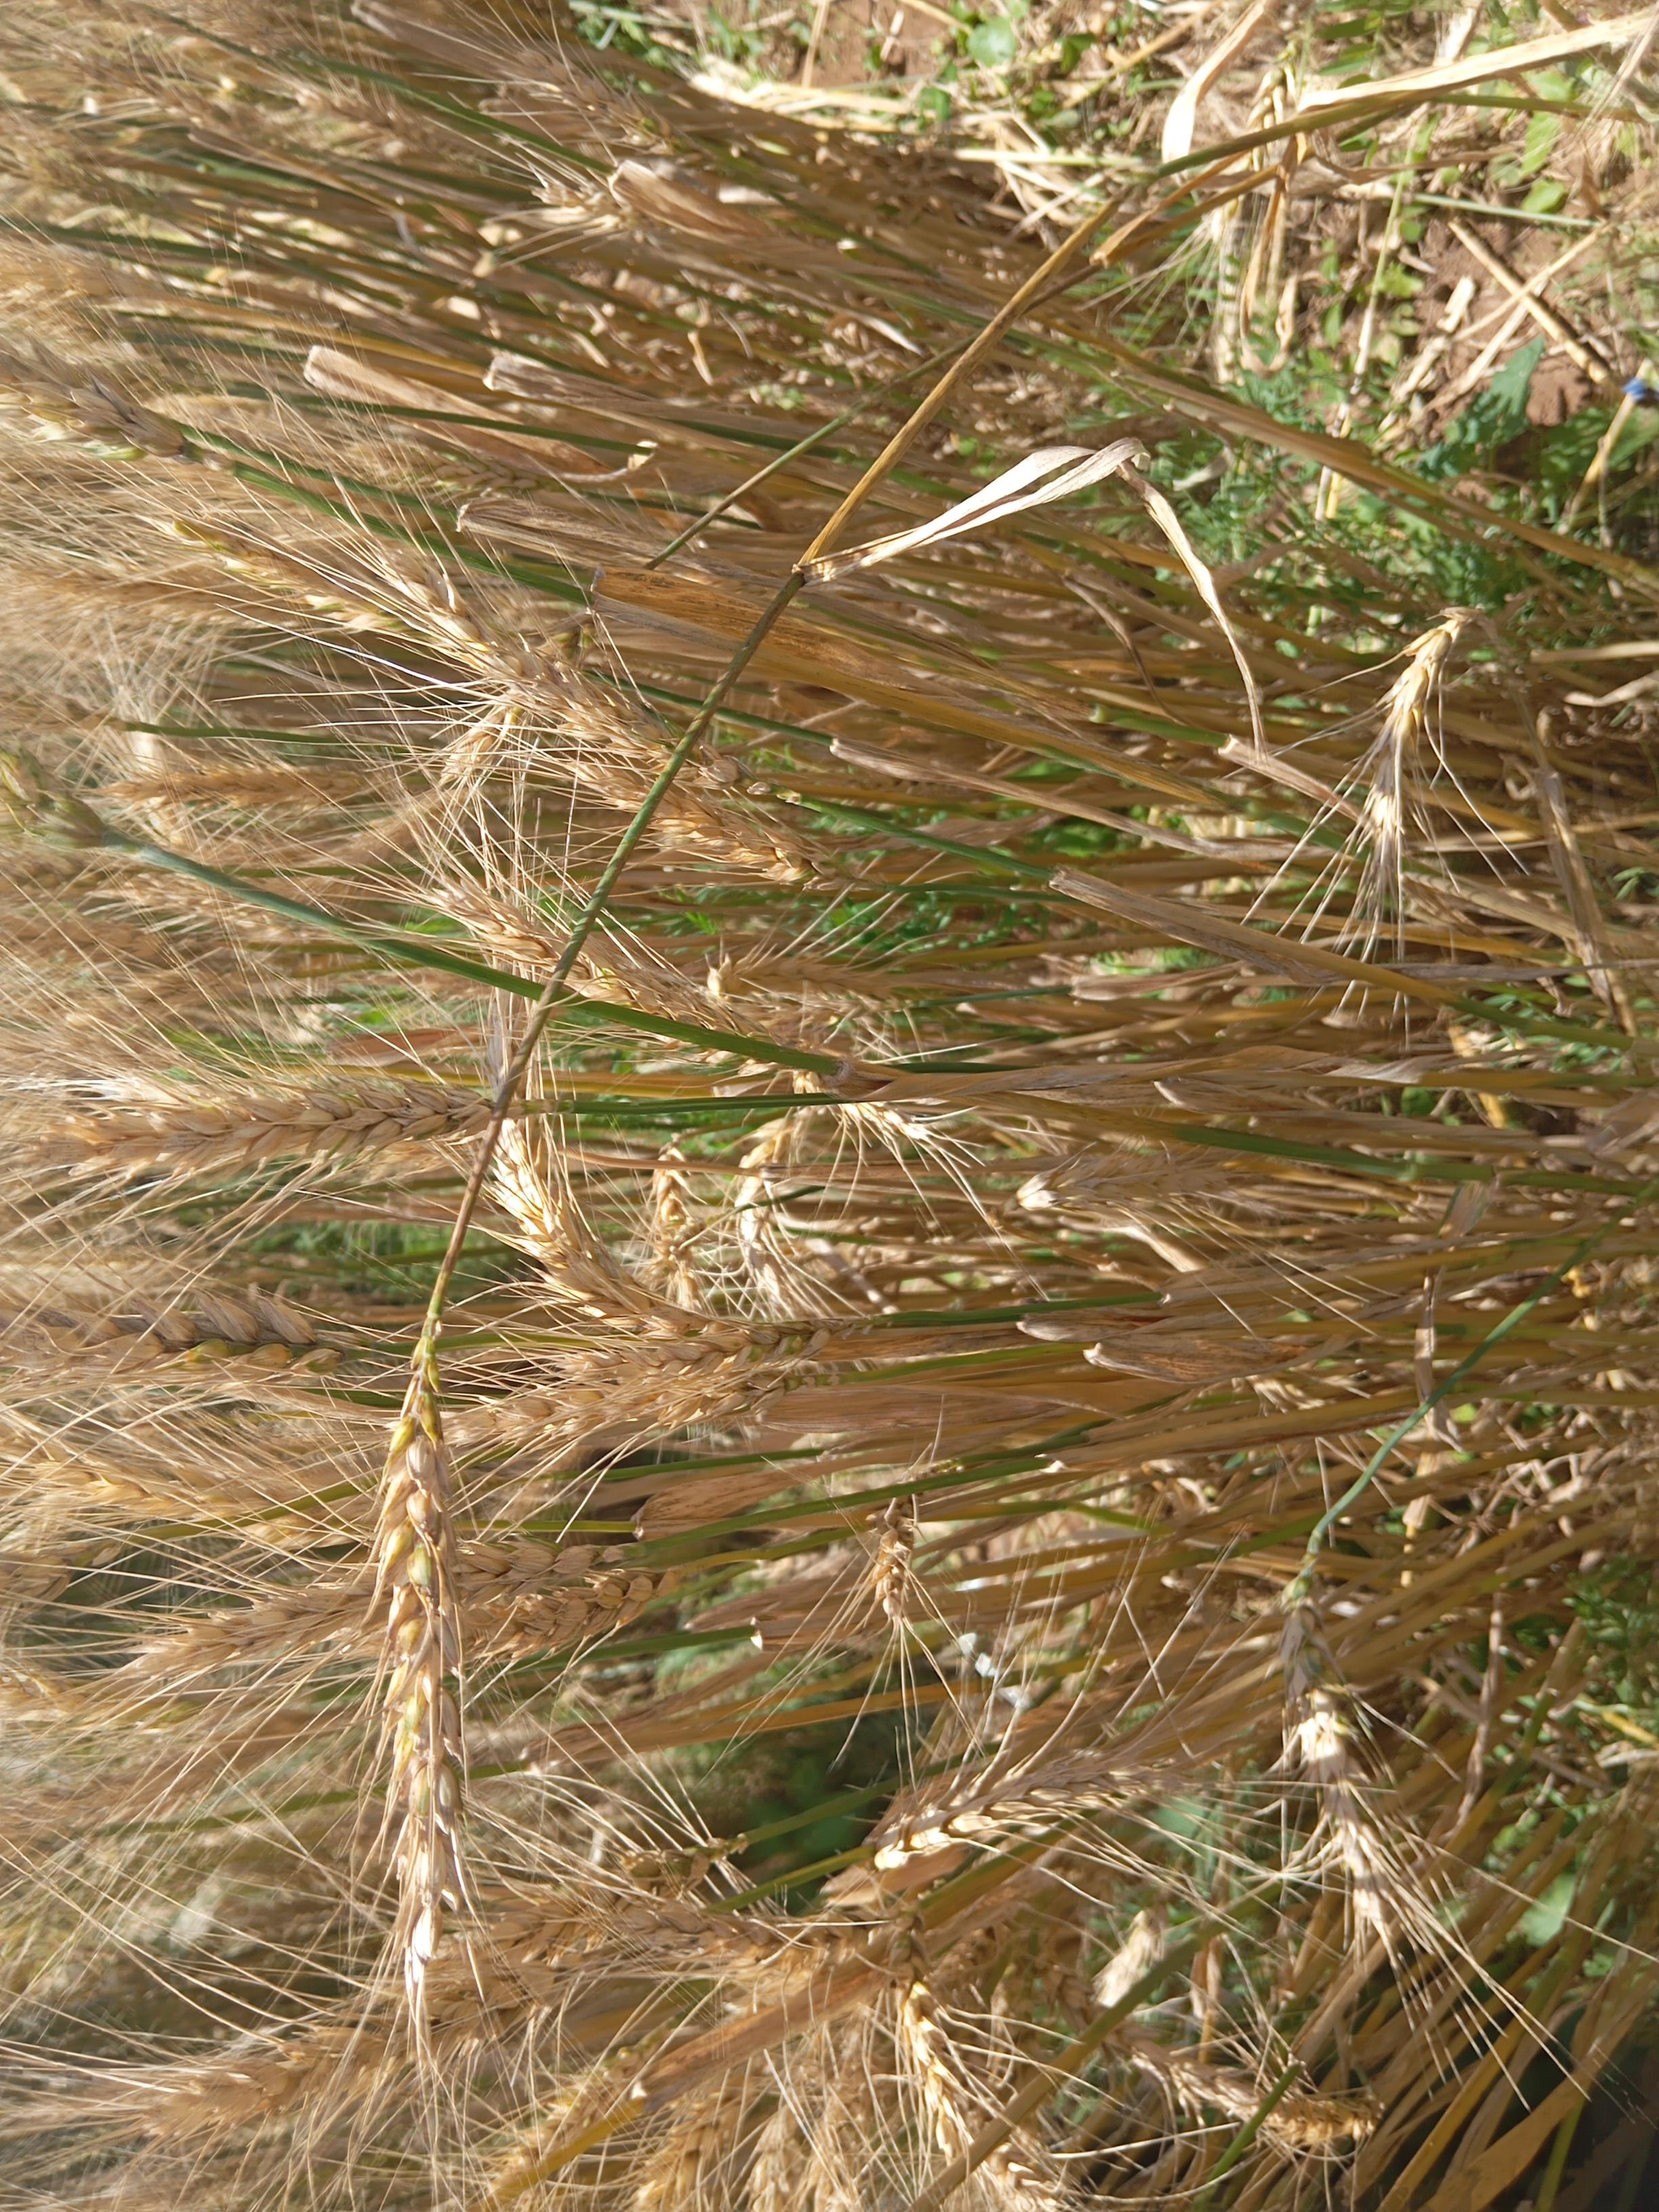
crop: wheat
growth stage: maturity
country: Kenya
